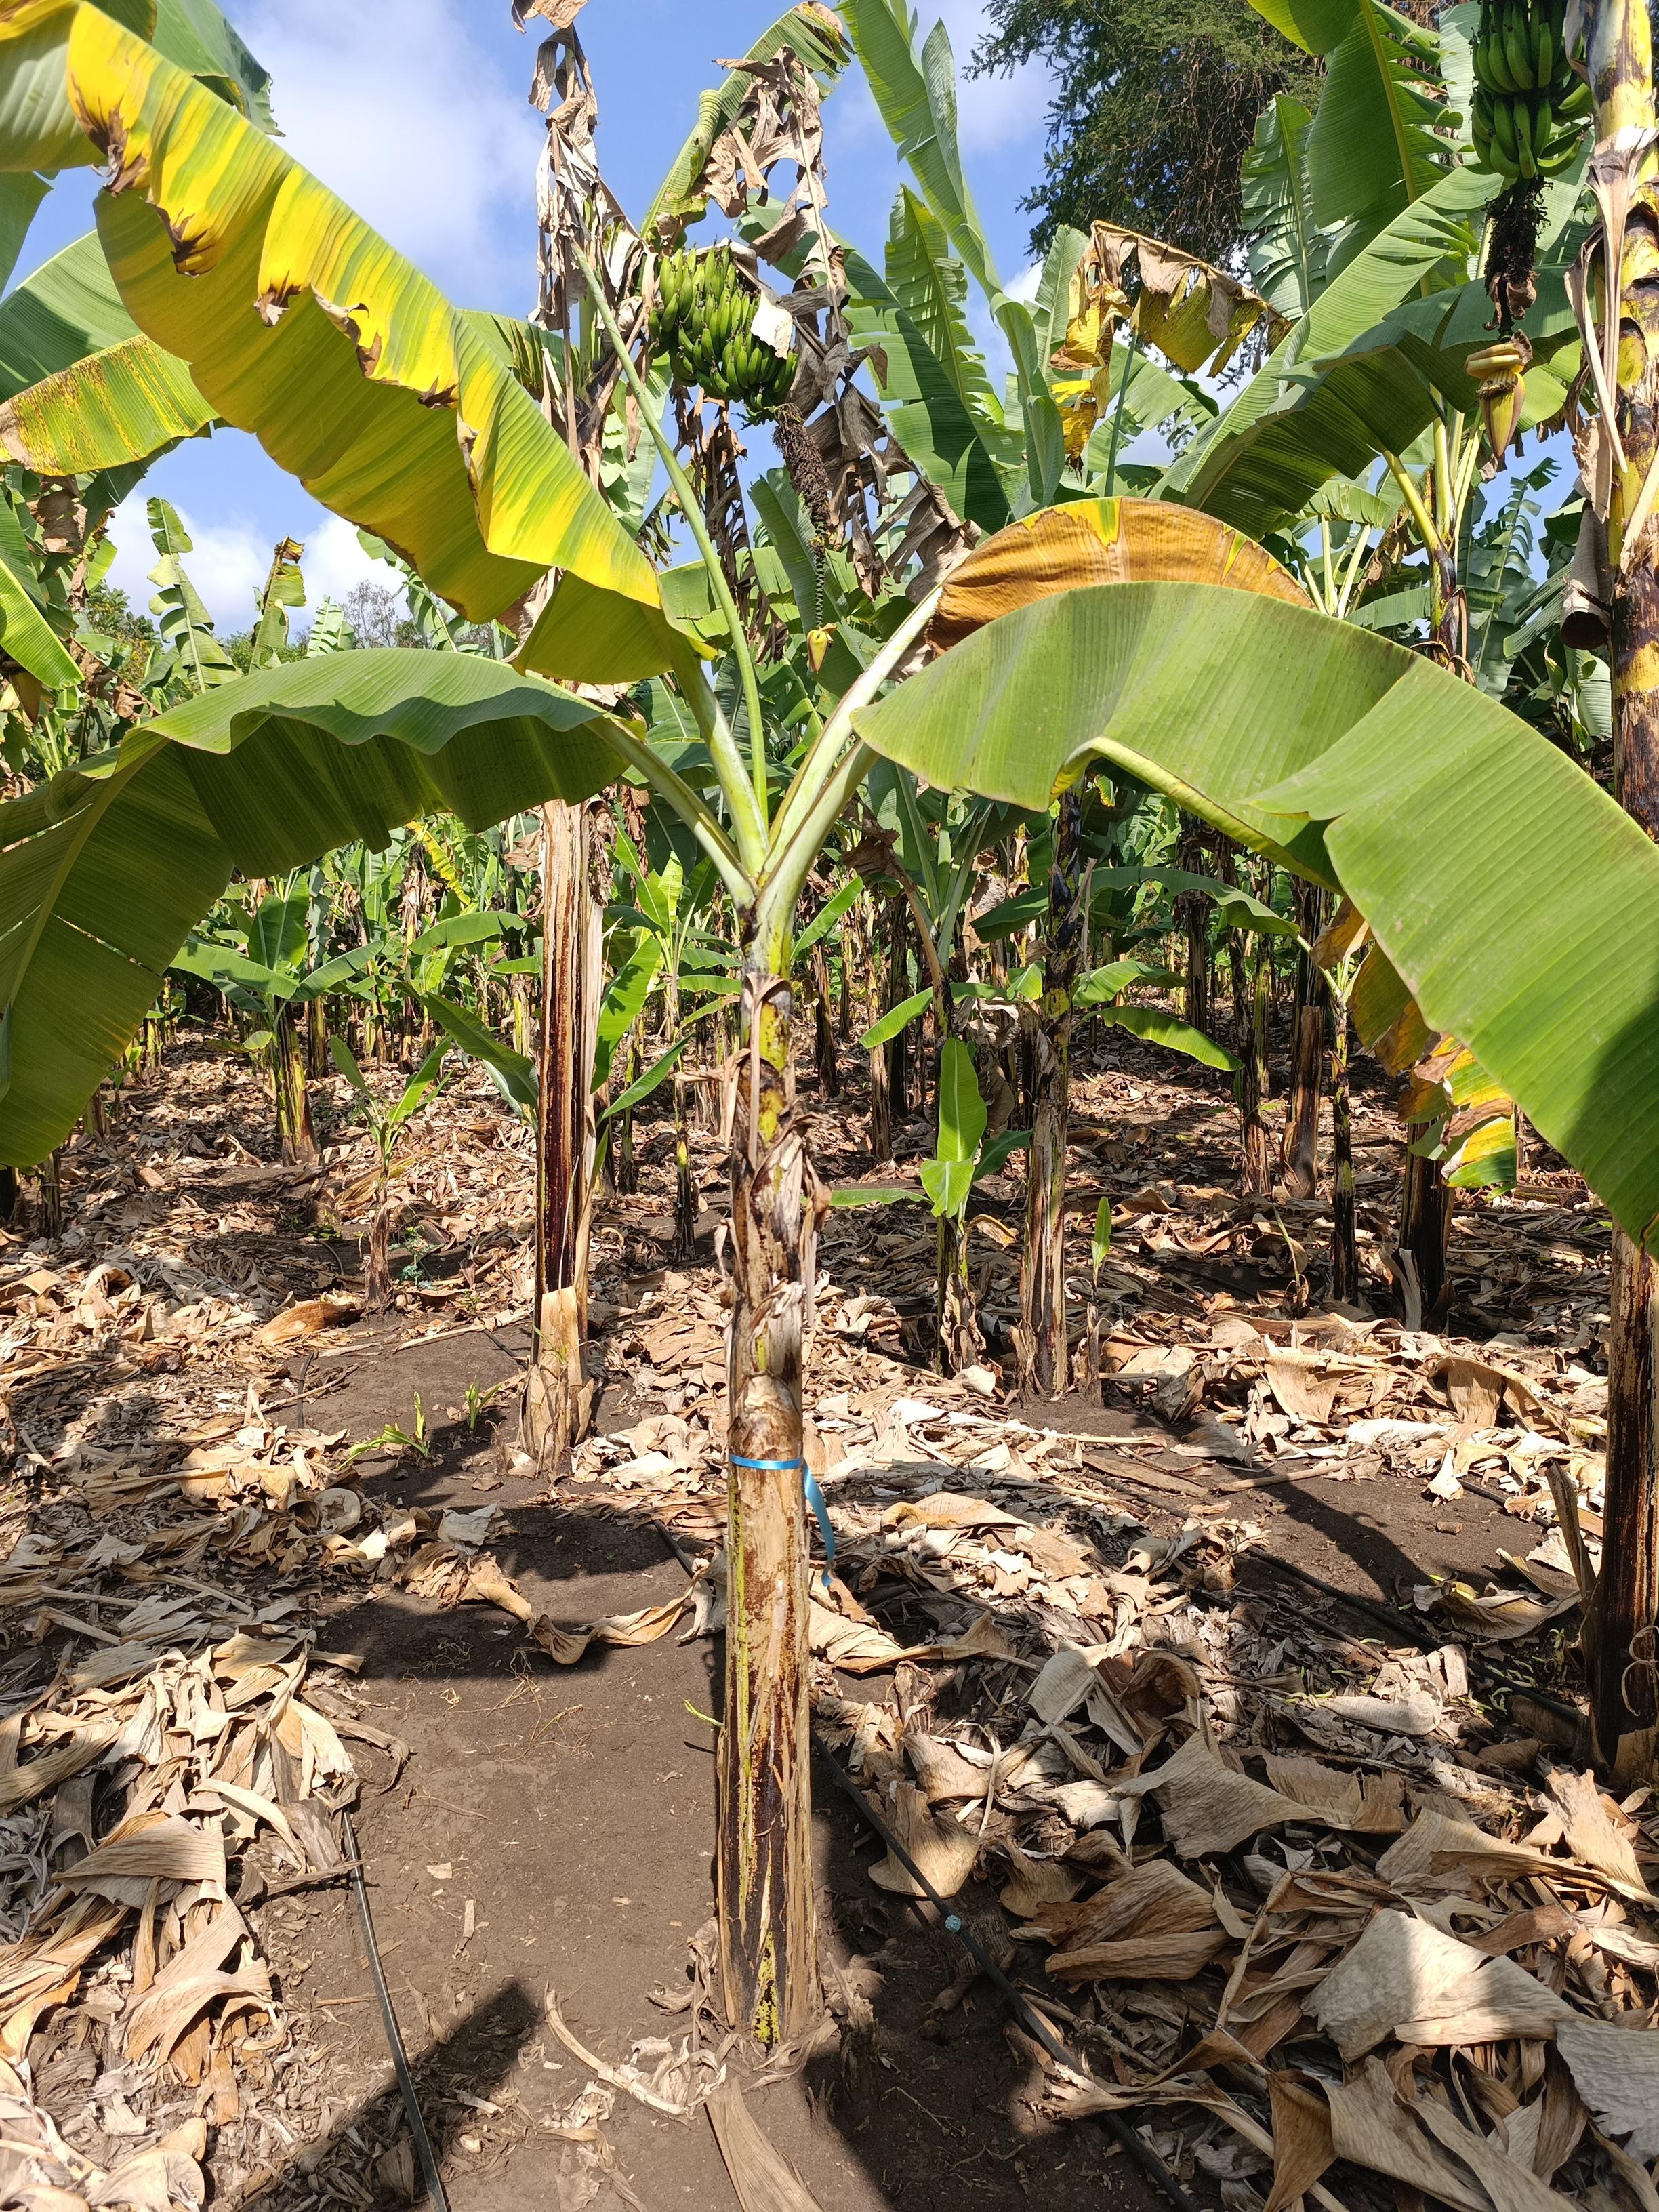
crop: banana
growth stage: vegetative
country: Tanzania
